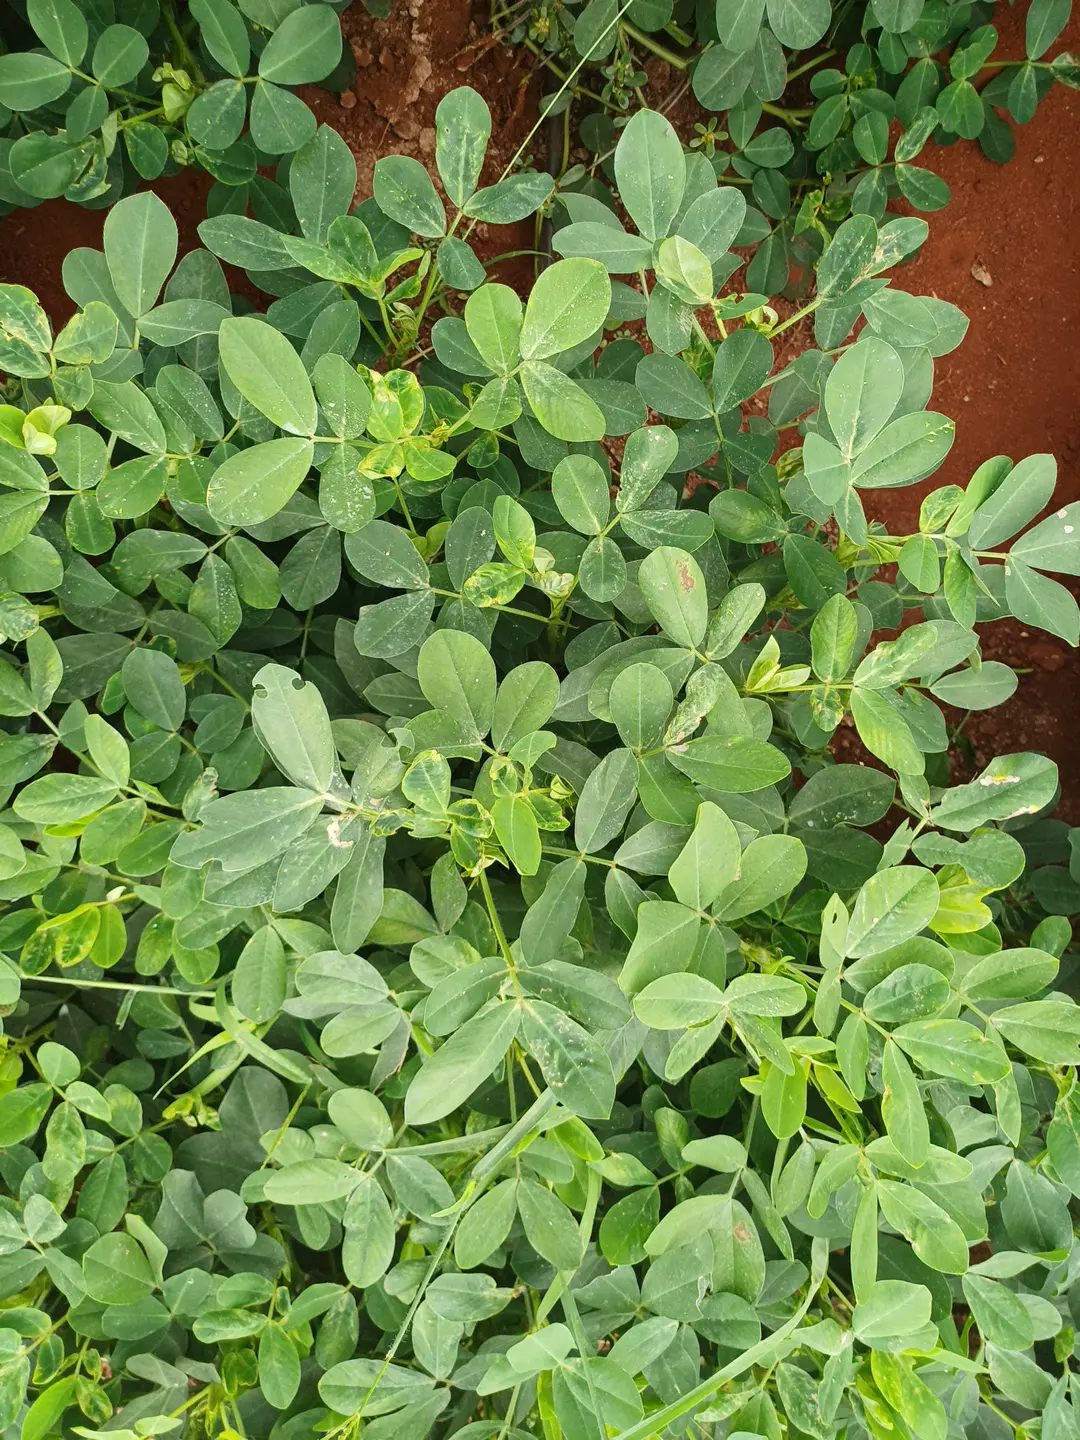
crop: groundnut
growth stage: pegging
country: Kenya
